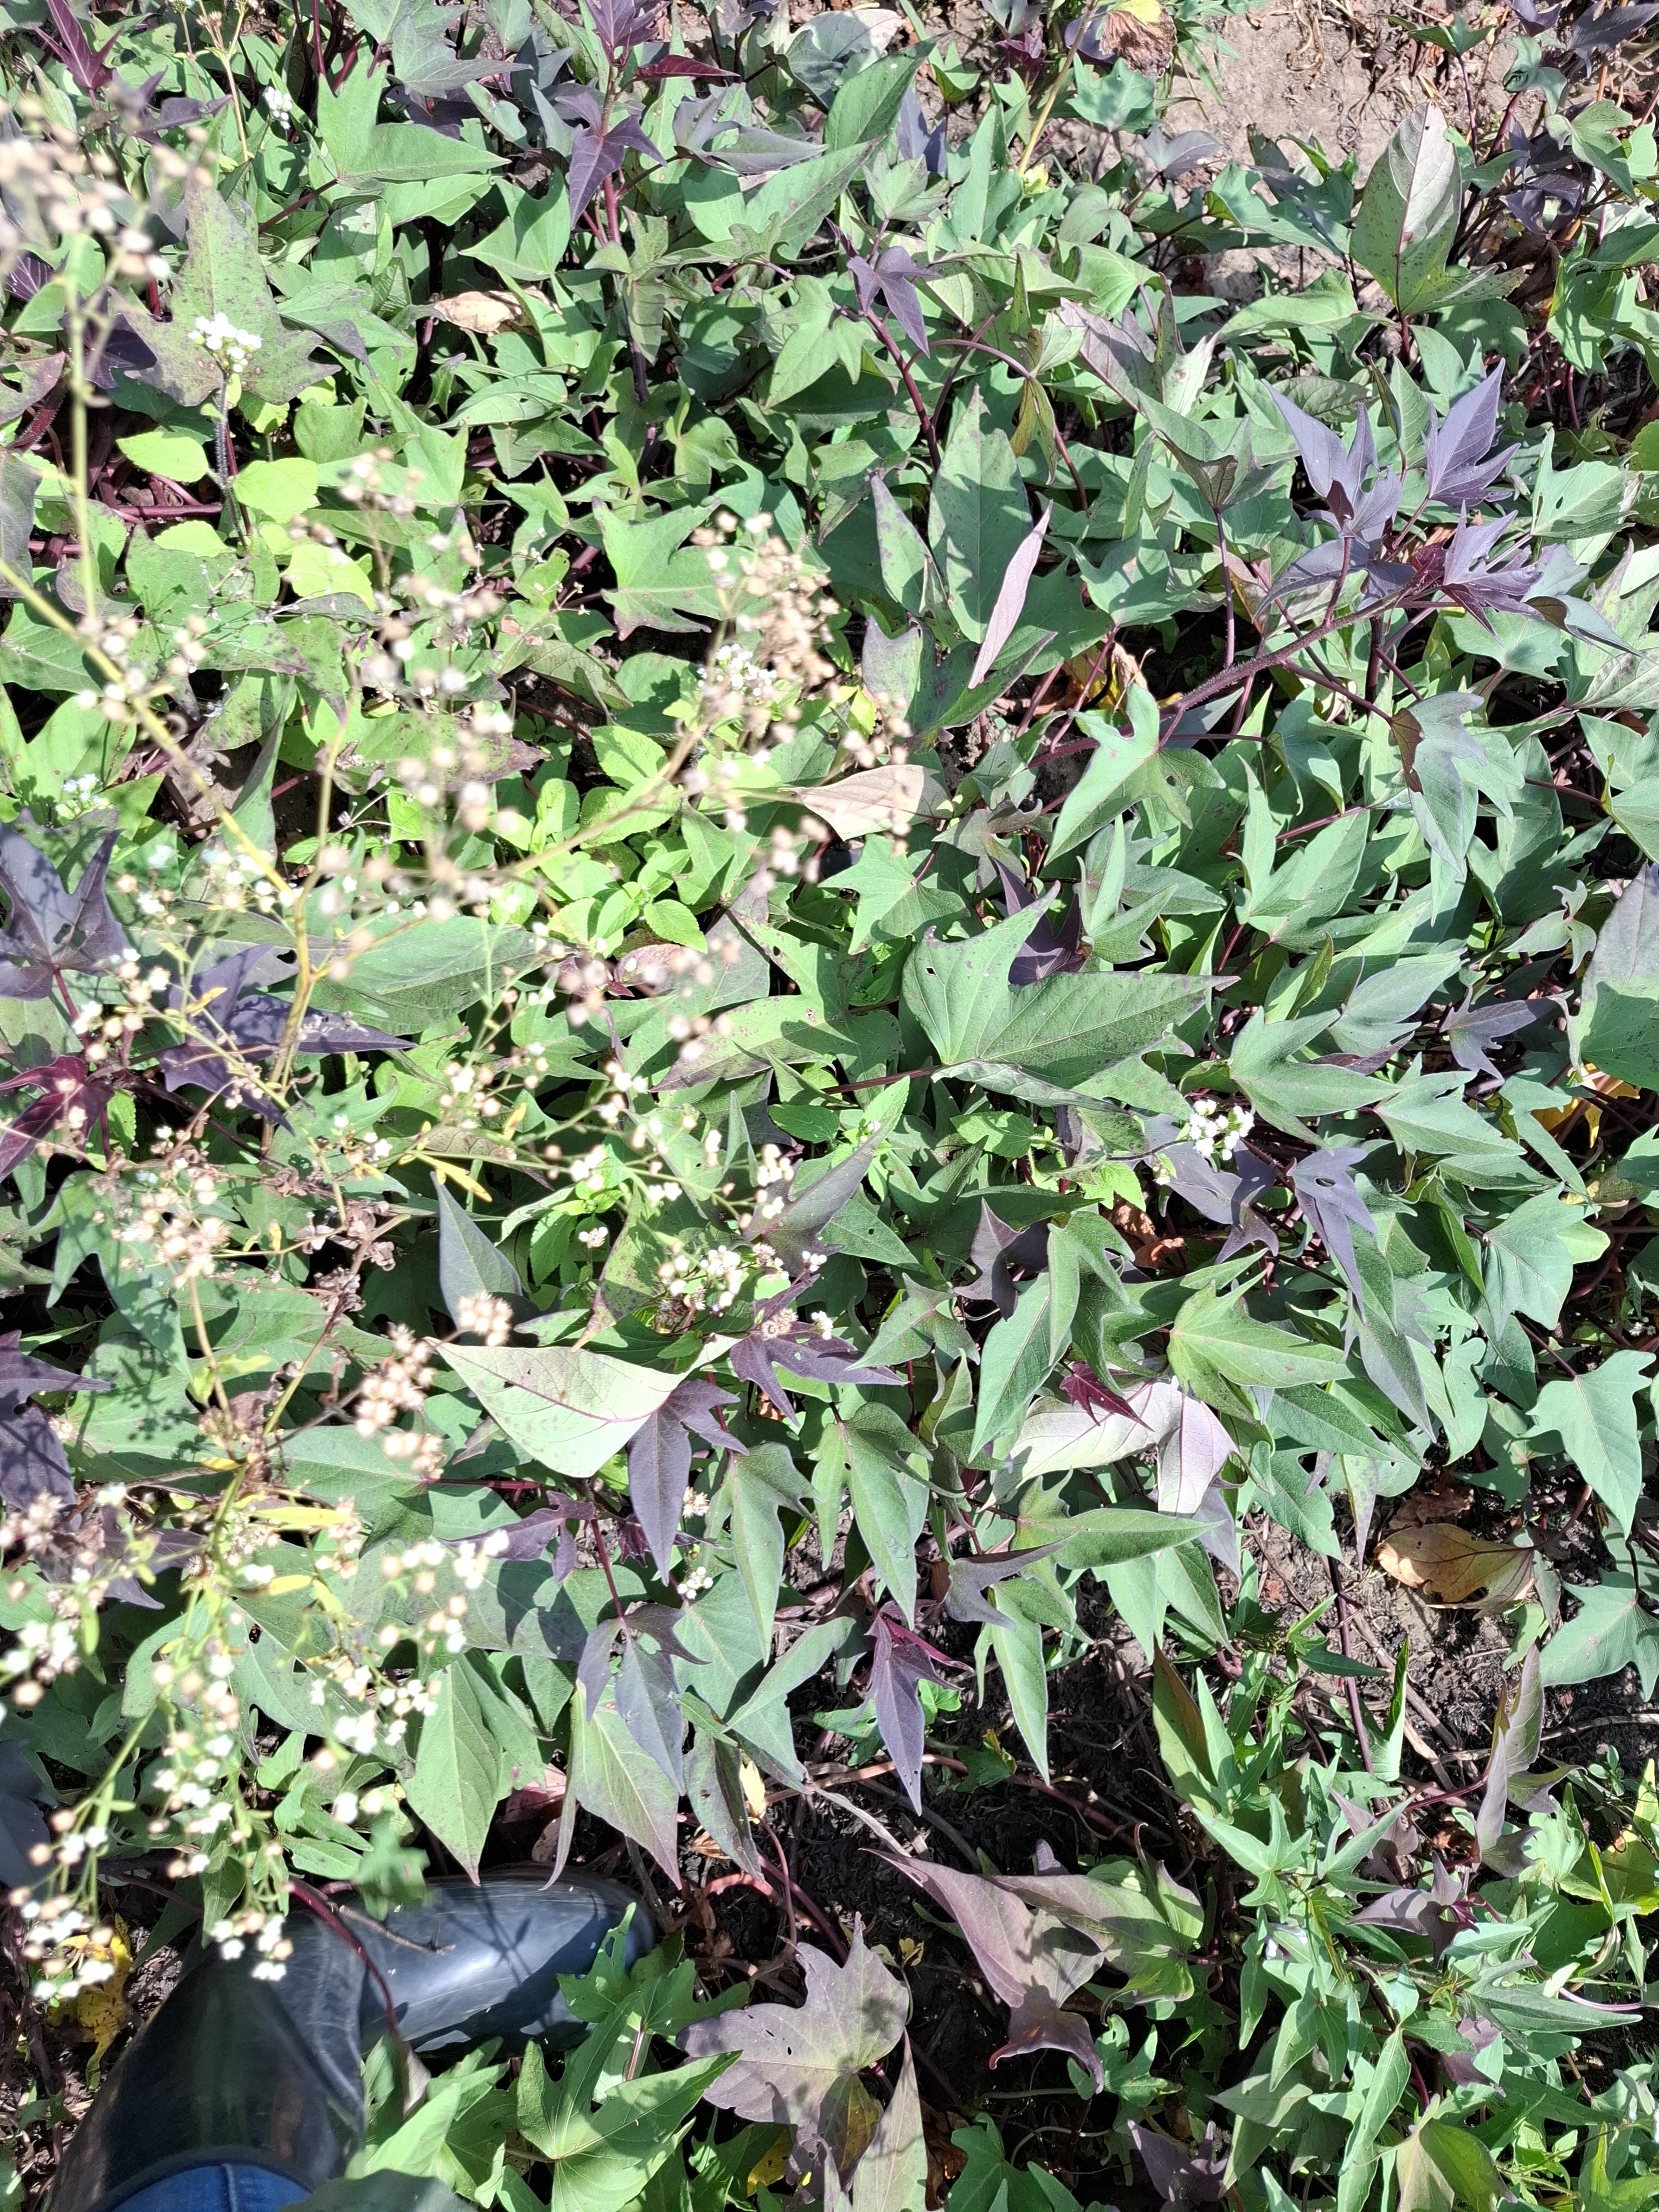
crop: sweet potato
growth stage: flowering
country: Tanzania
